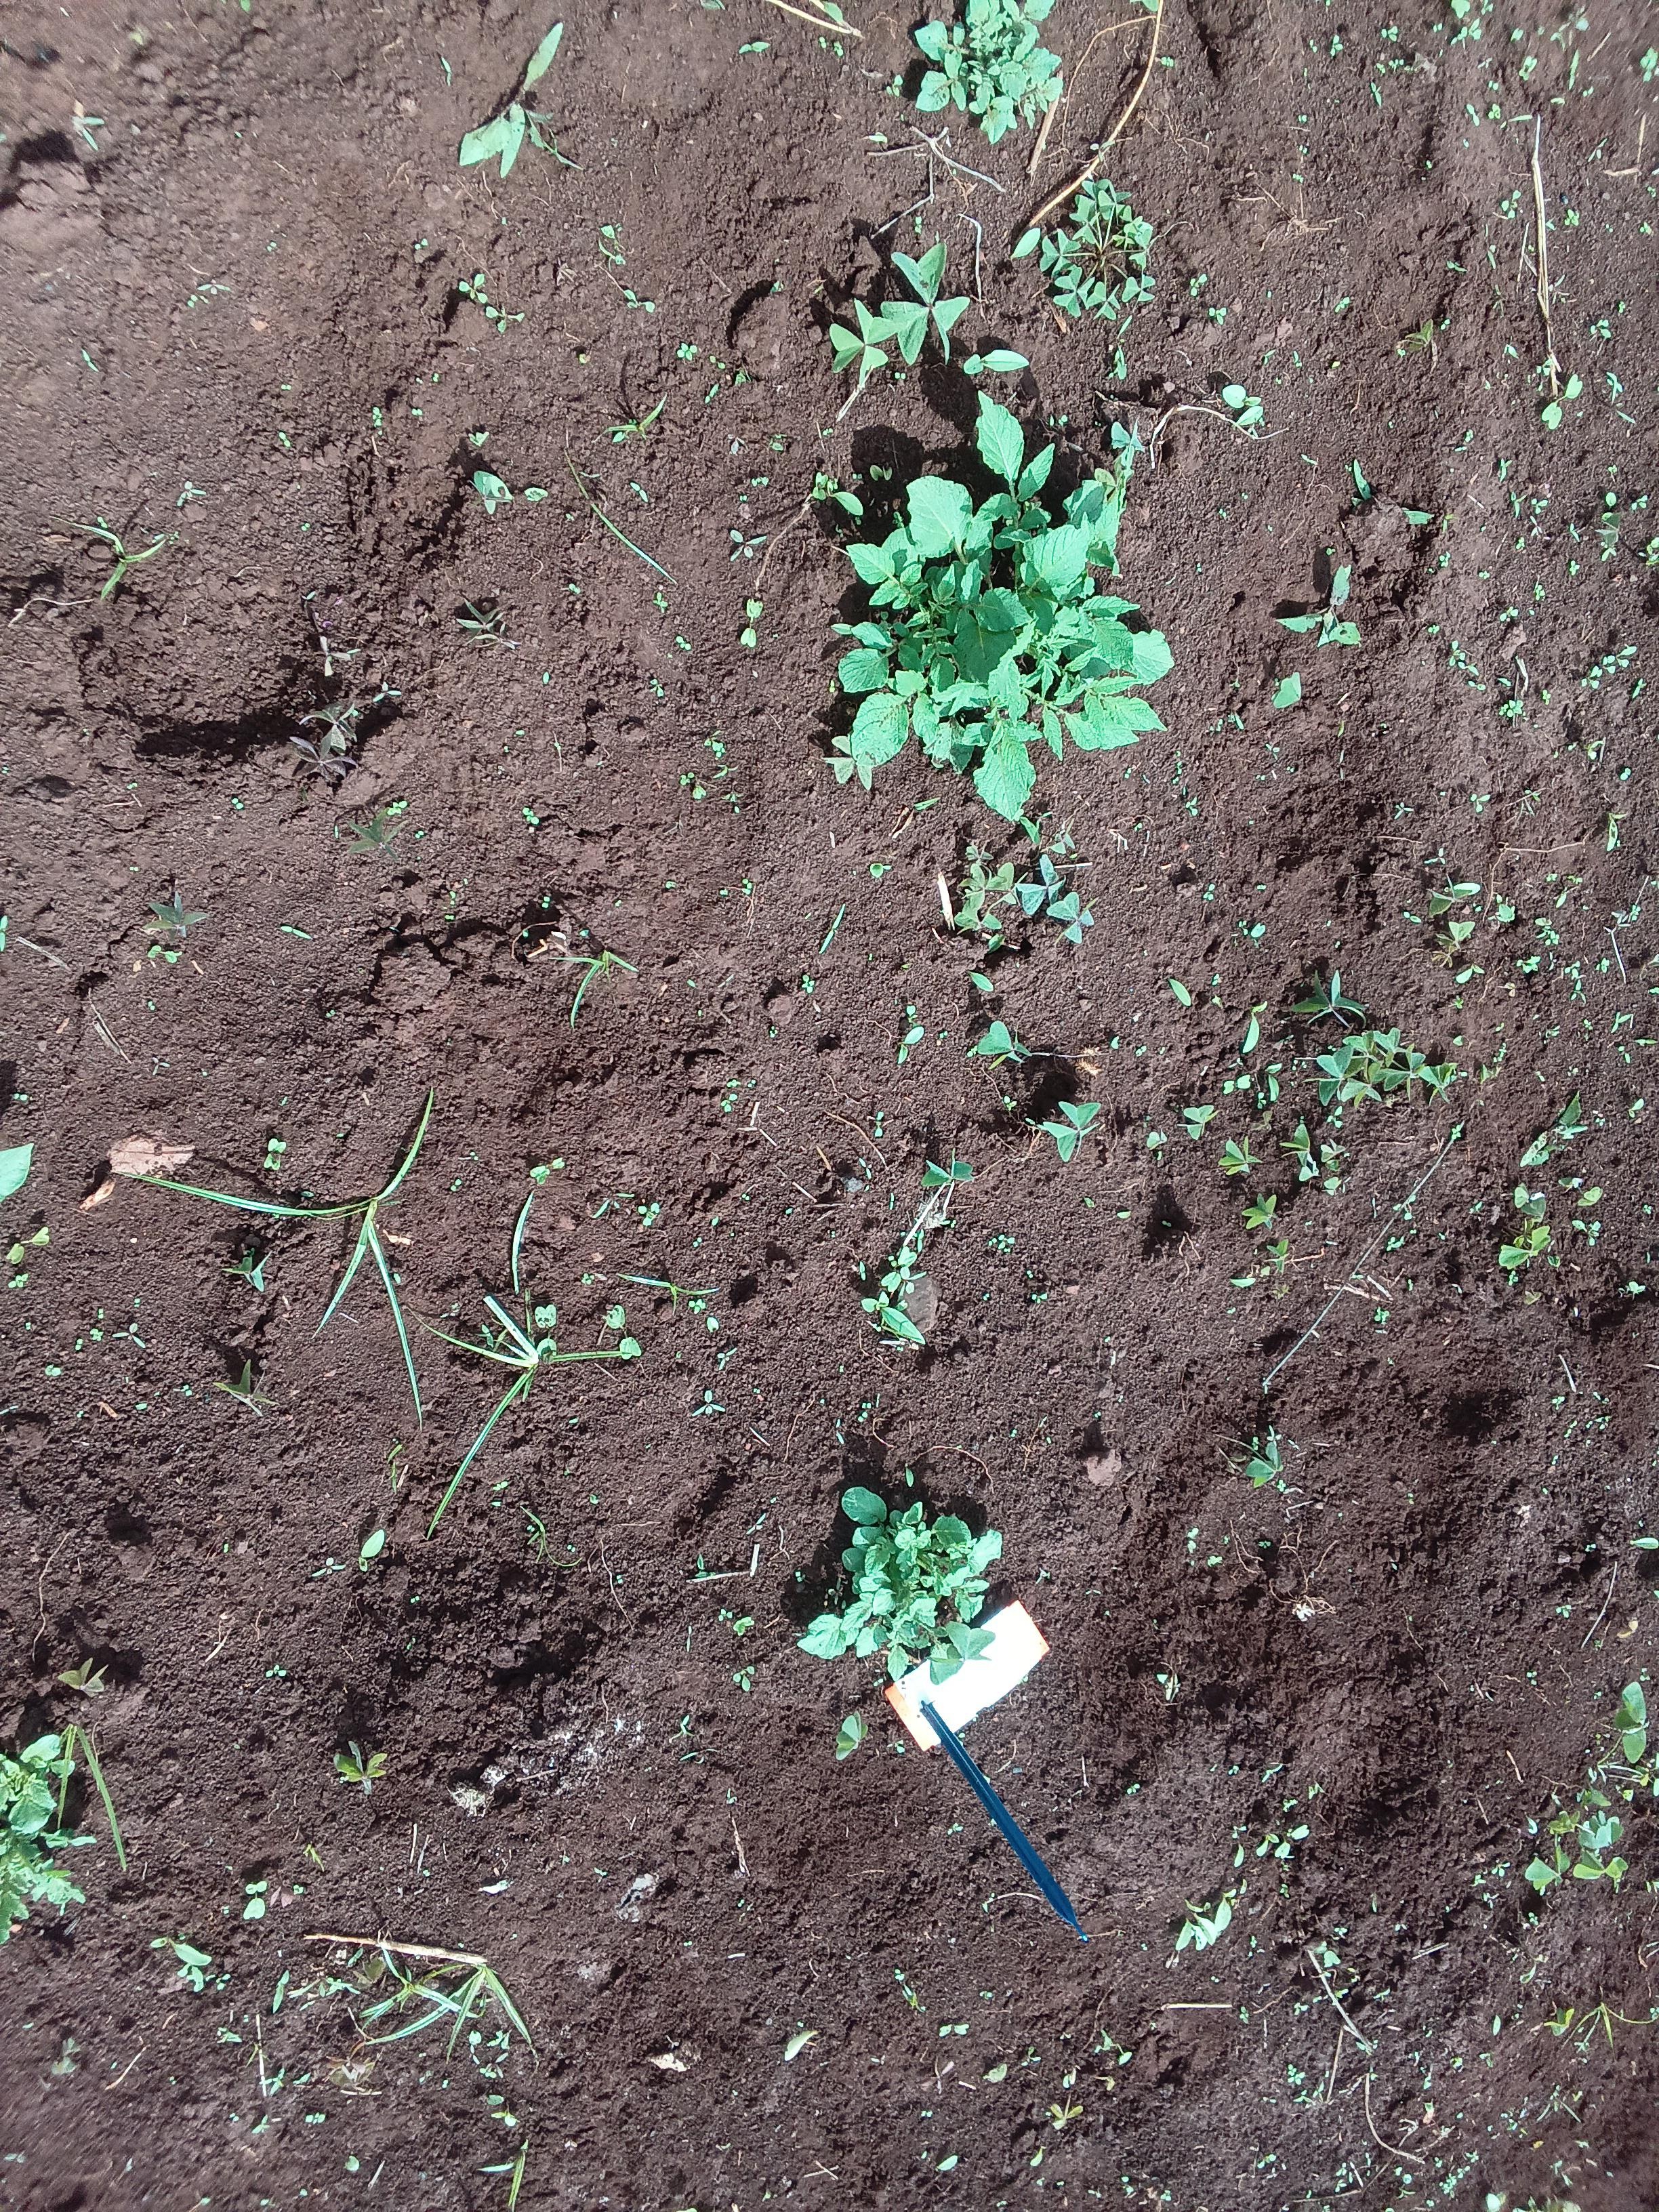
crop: potato
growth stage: sprouting emergence
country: Kenya
